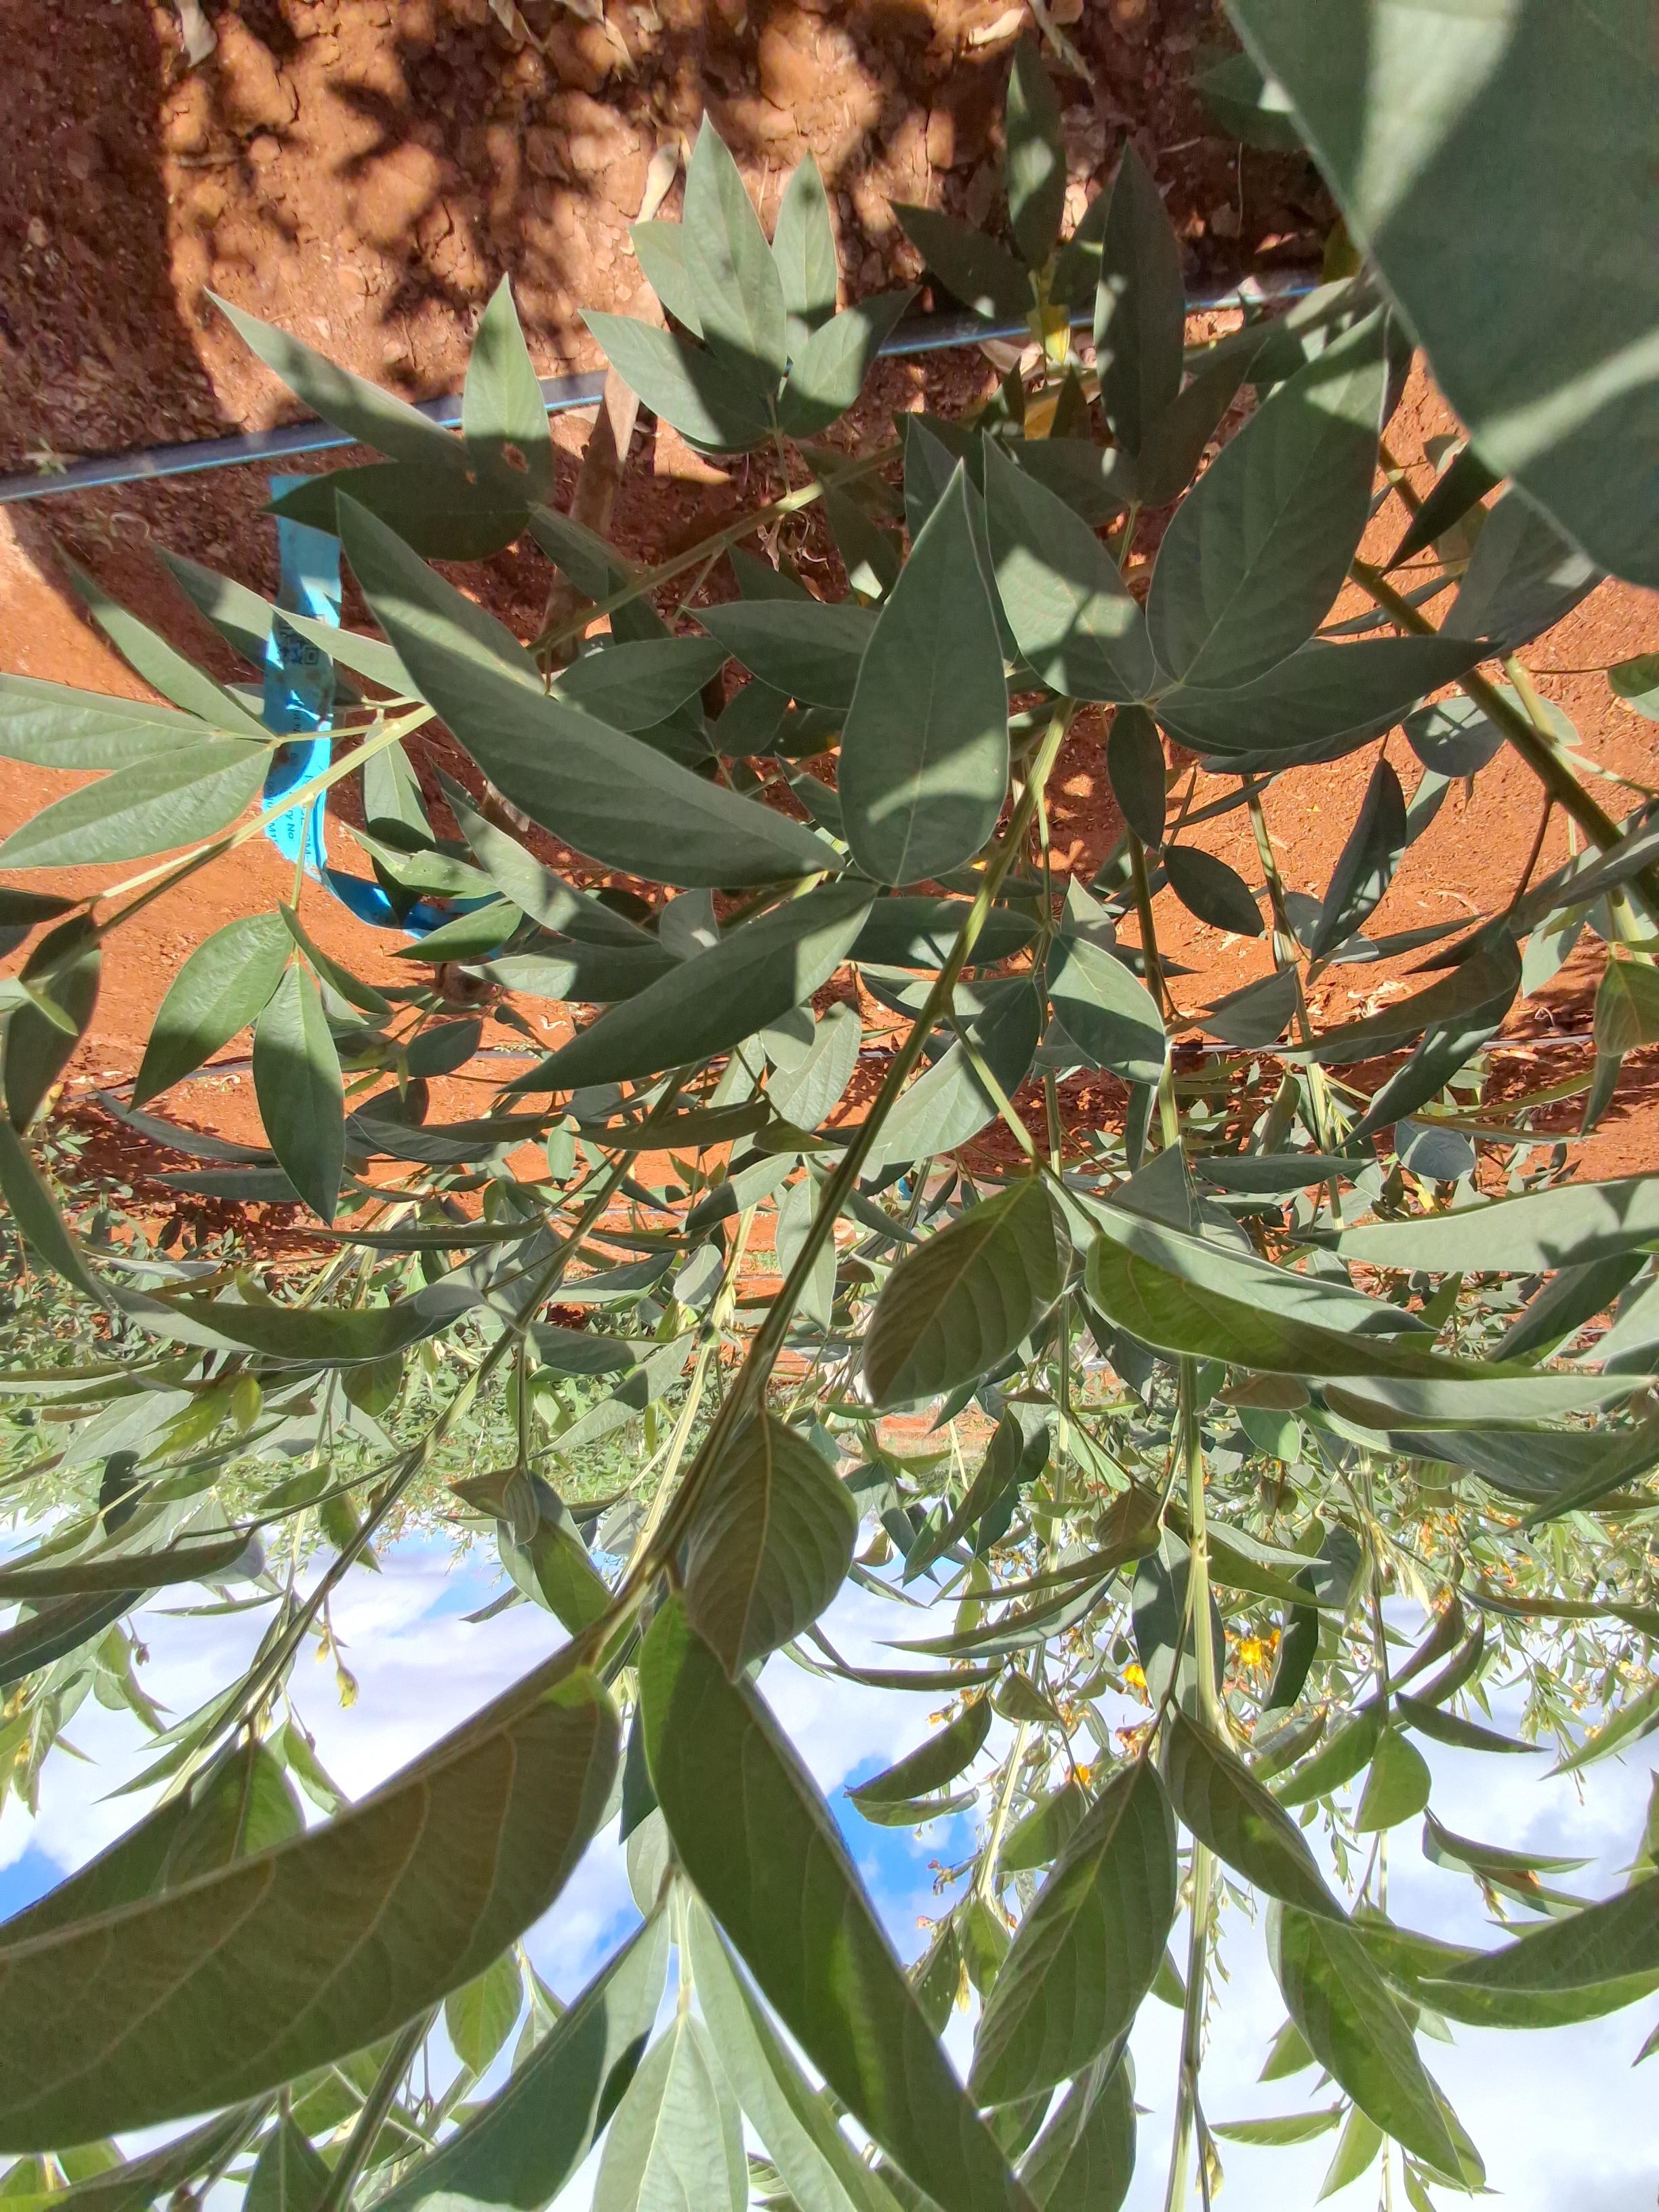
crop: pigeonpea
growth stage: development pod
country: Kenya
